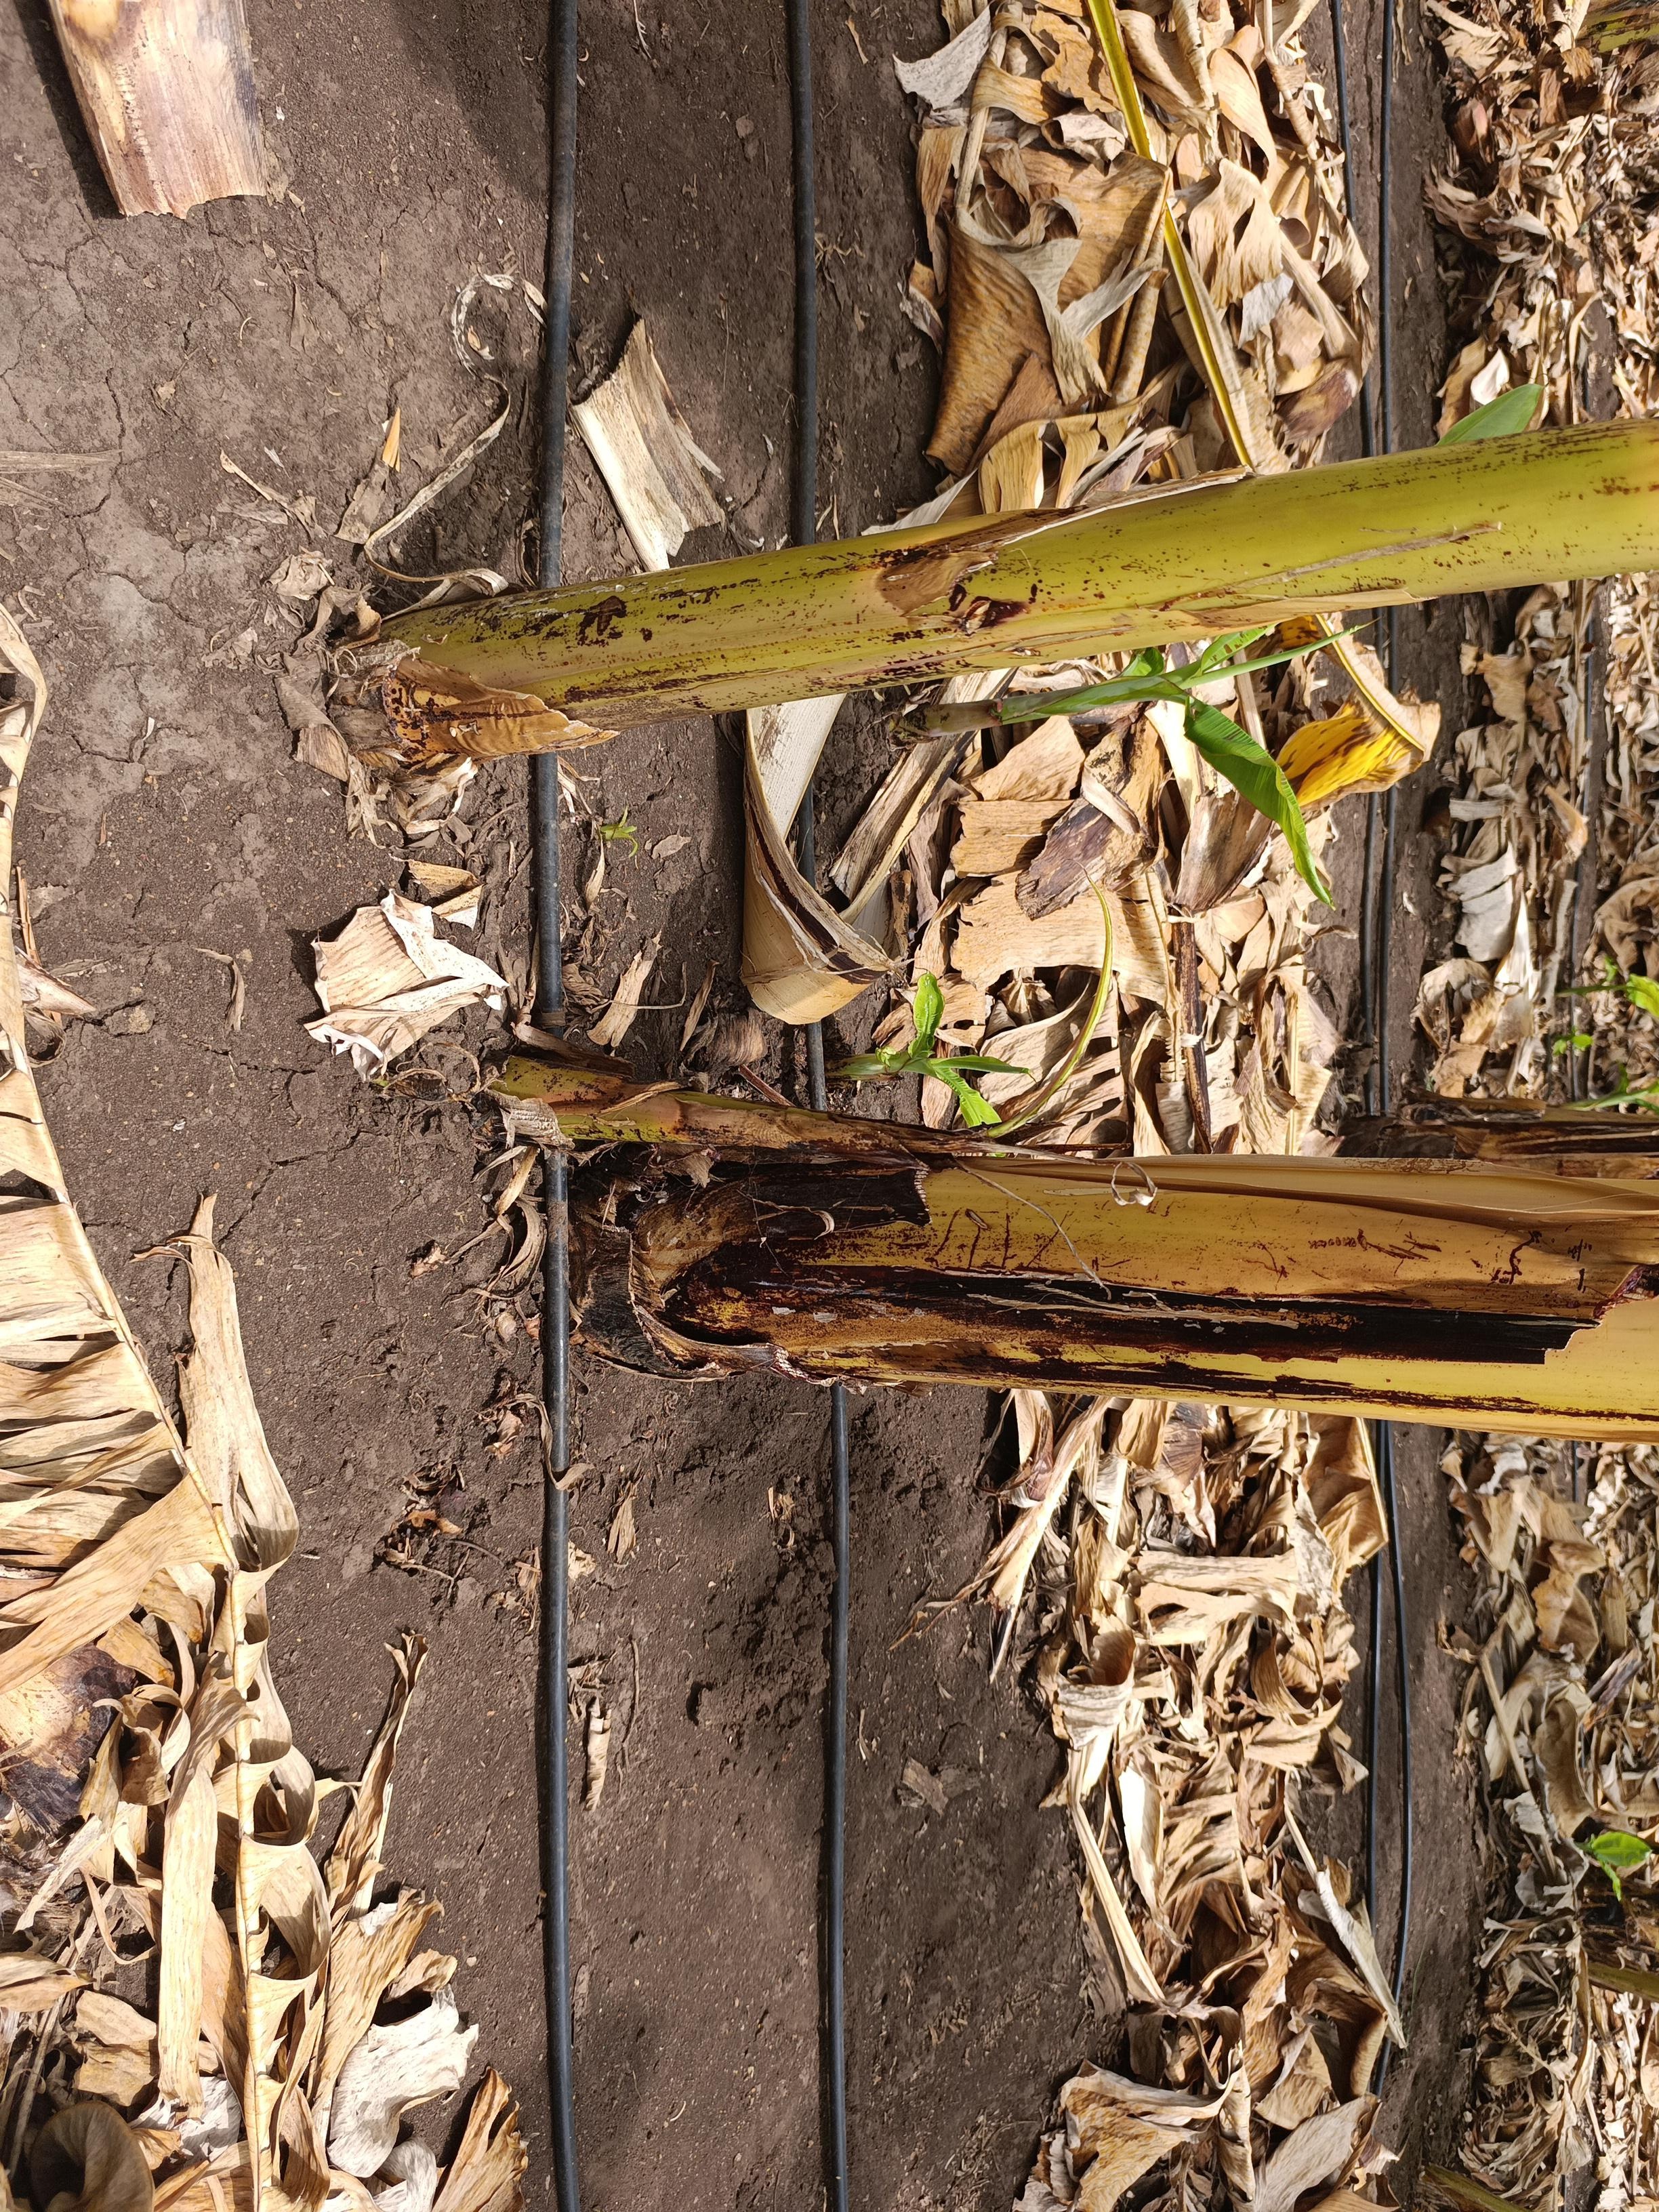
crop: banana
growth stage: emergence sucker
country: Tanzania
